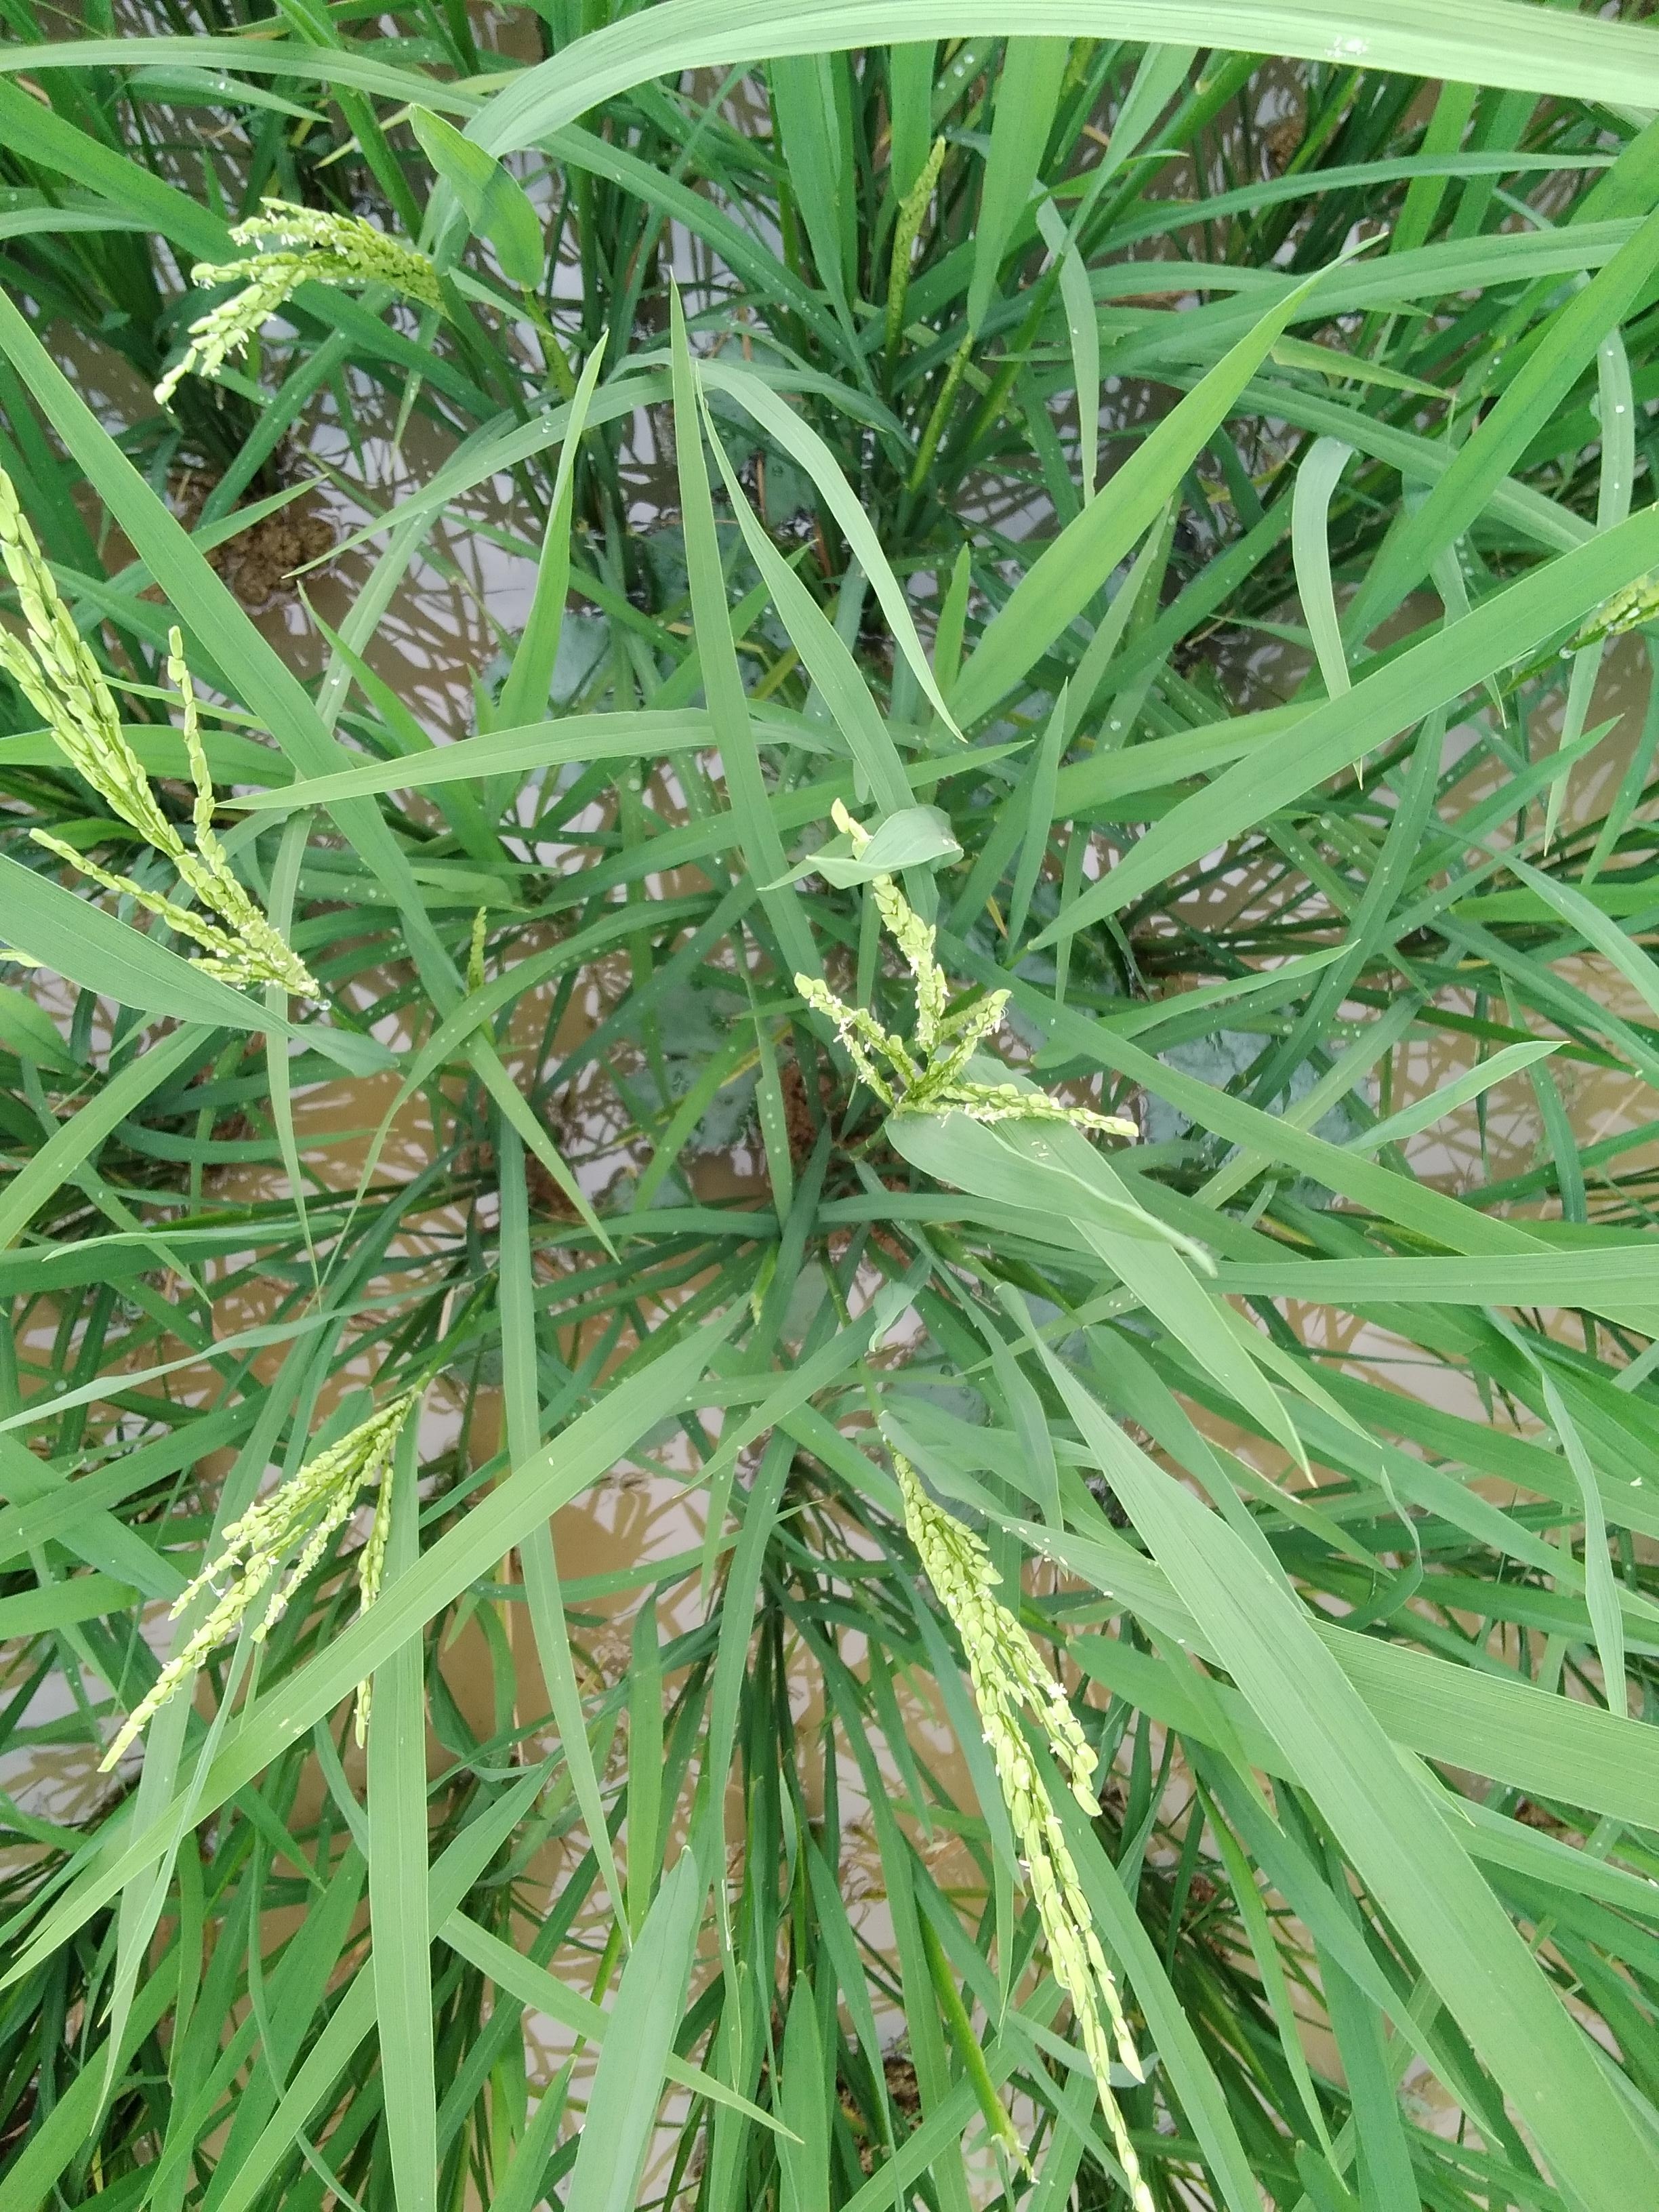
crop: rice
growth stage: flowering
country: Nigeria
